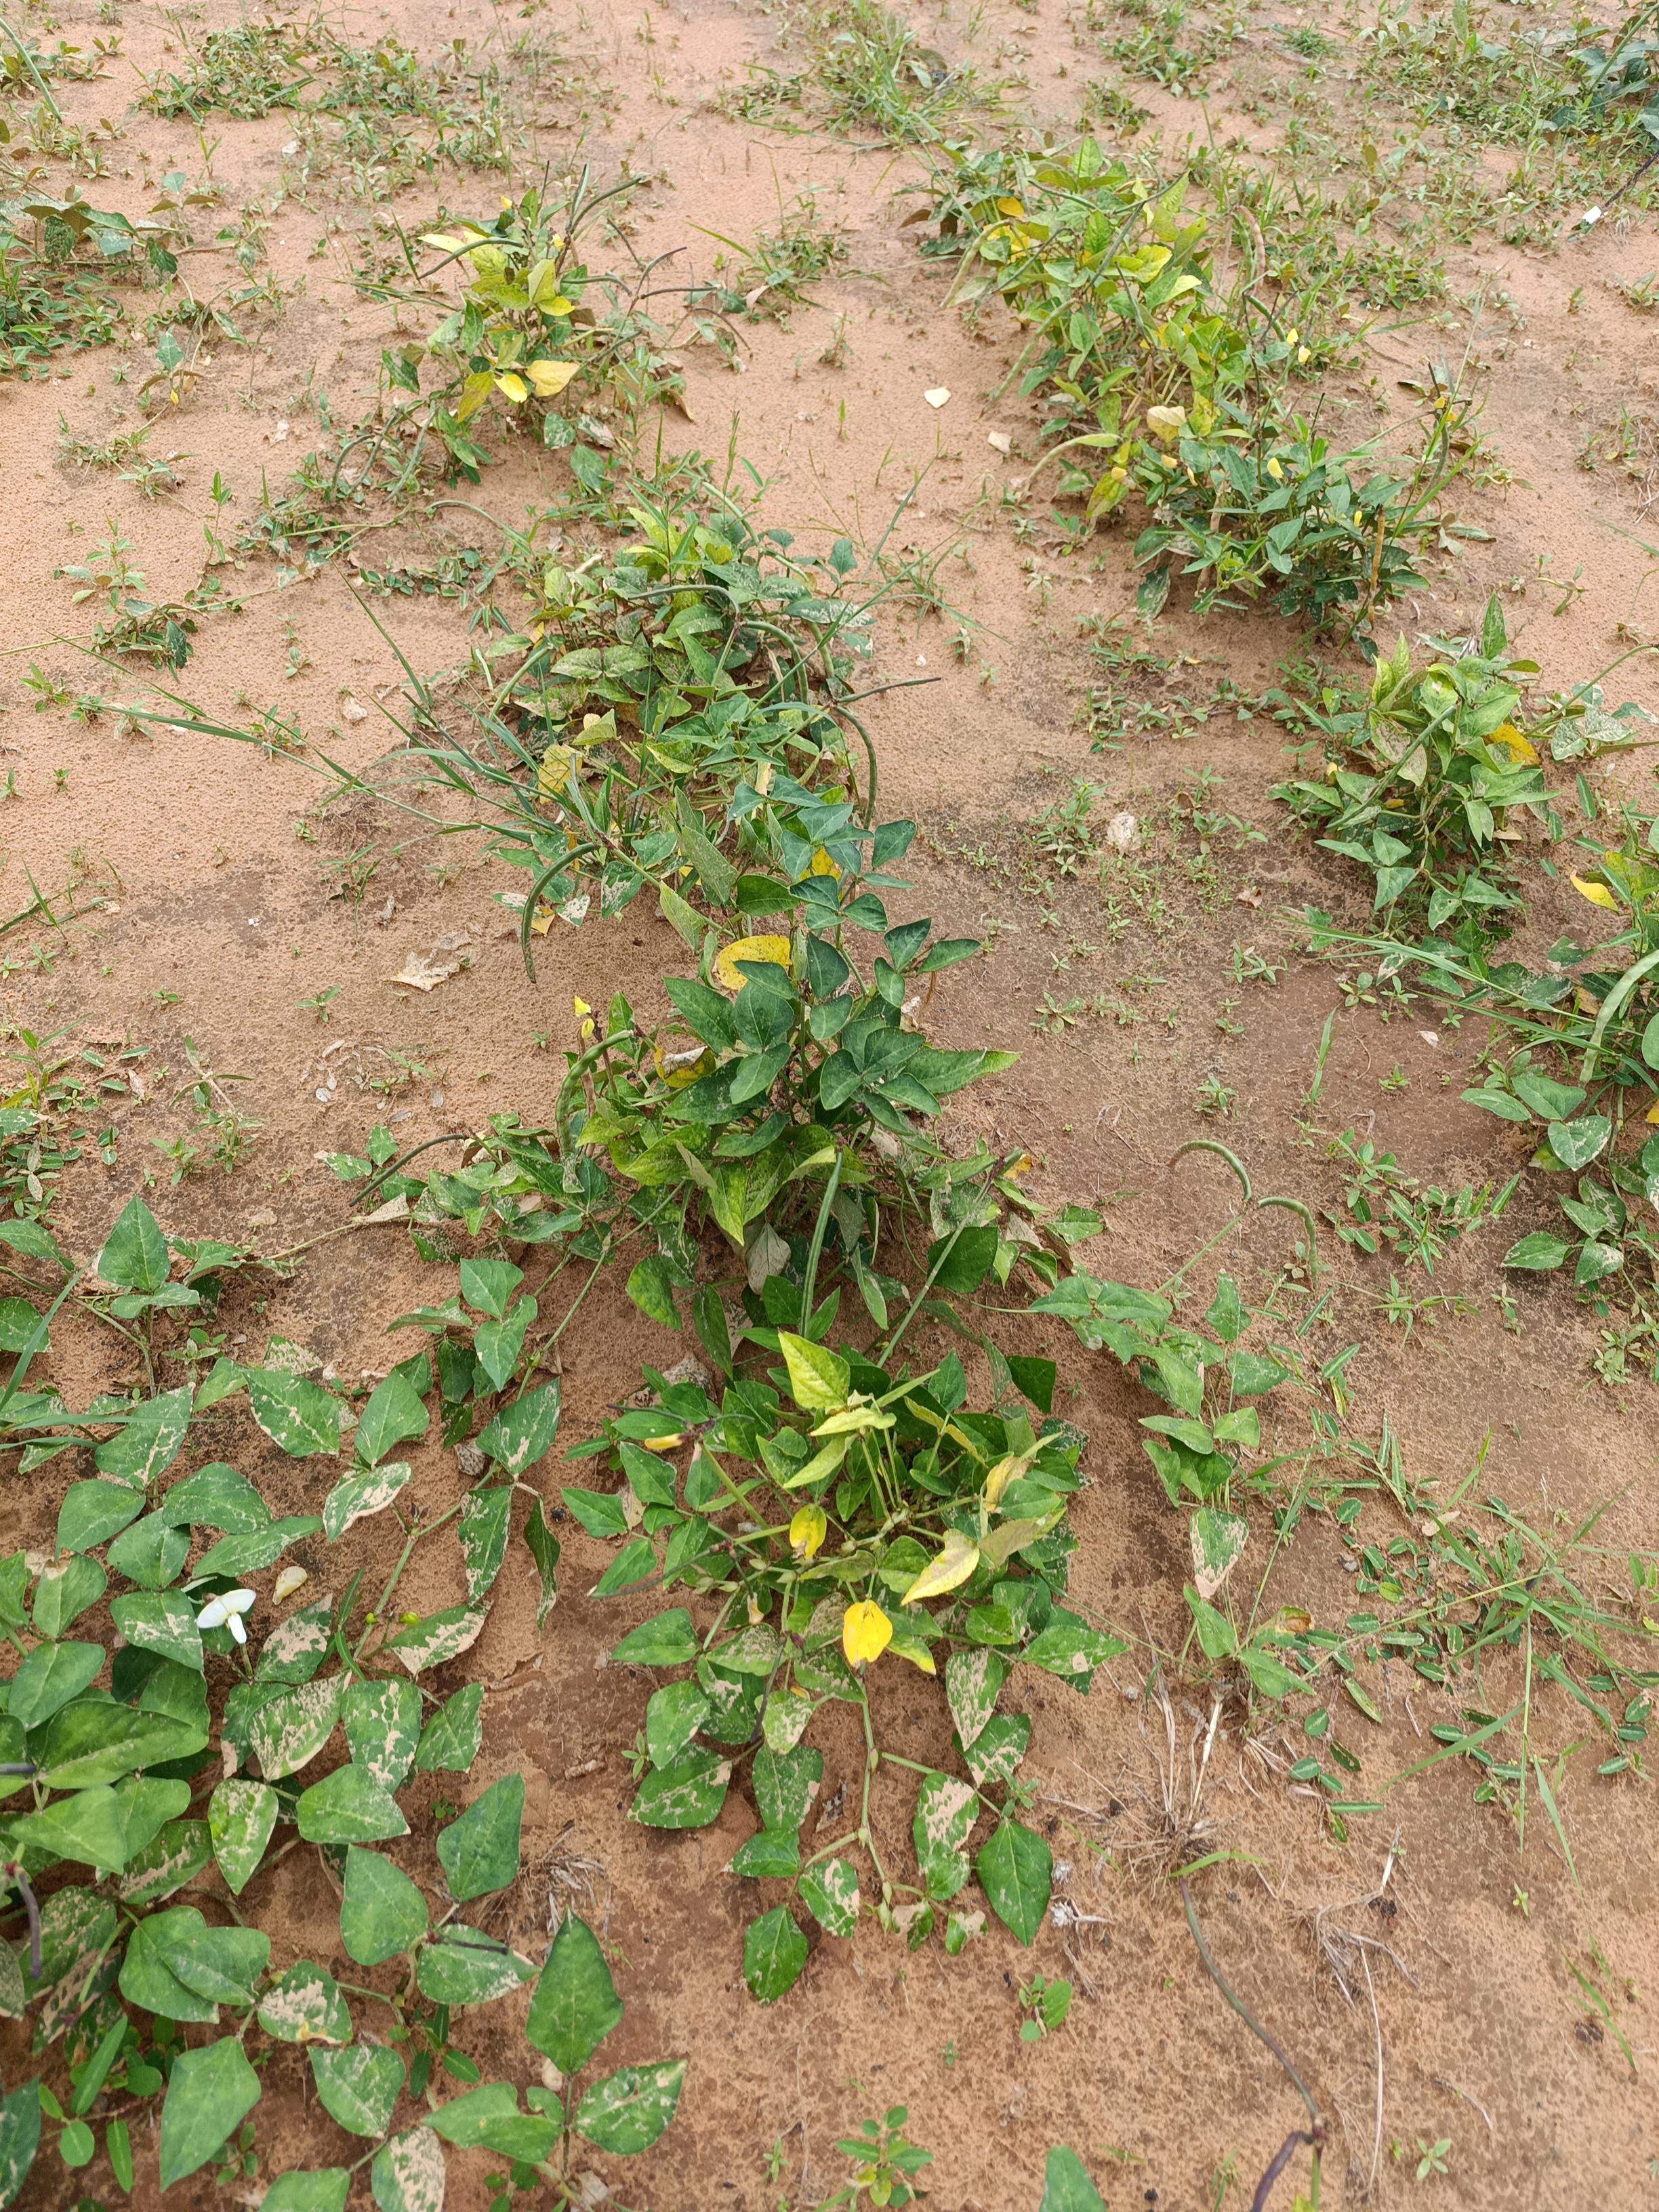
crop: cowpea
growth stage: maturity
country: Nigeria
